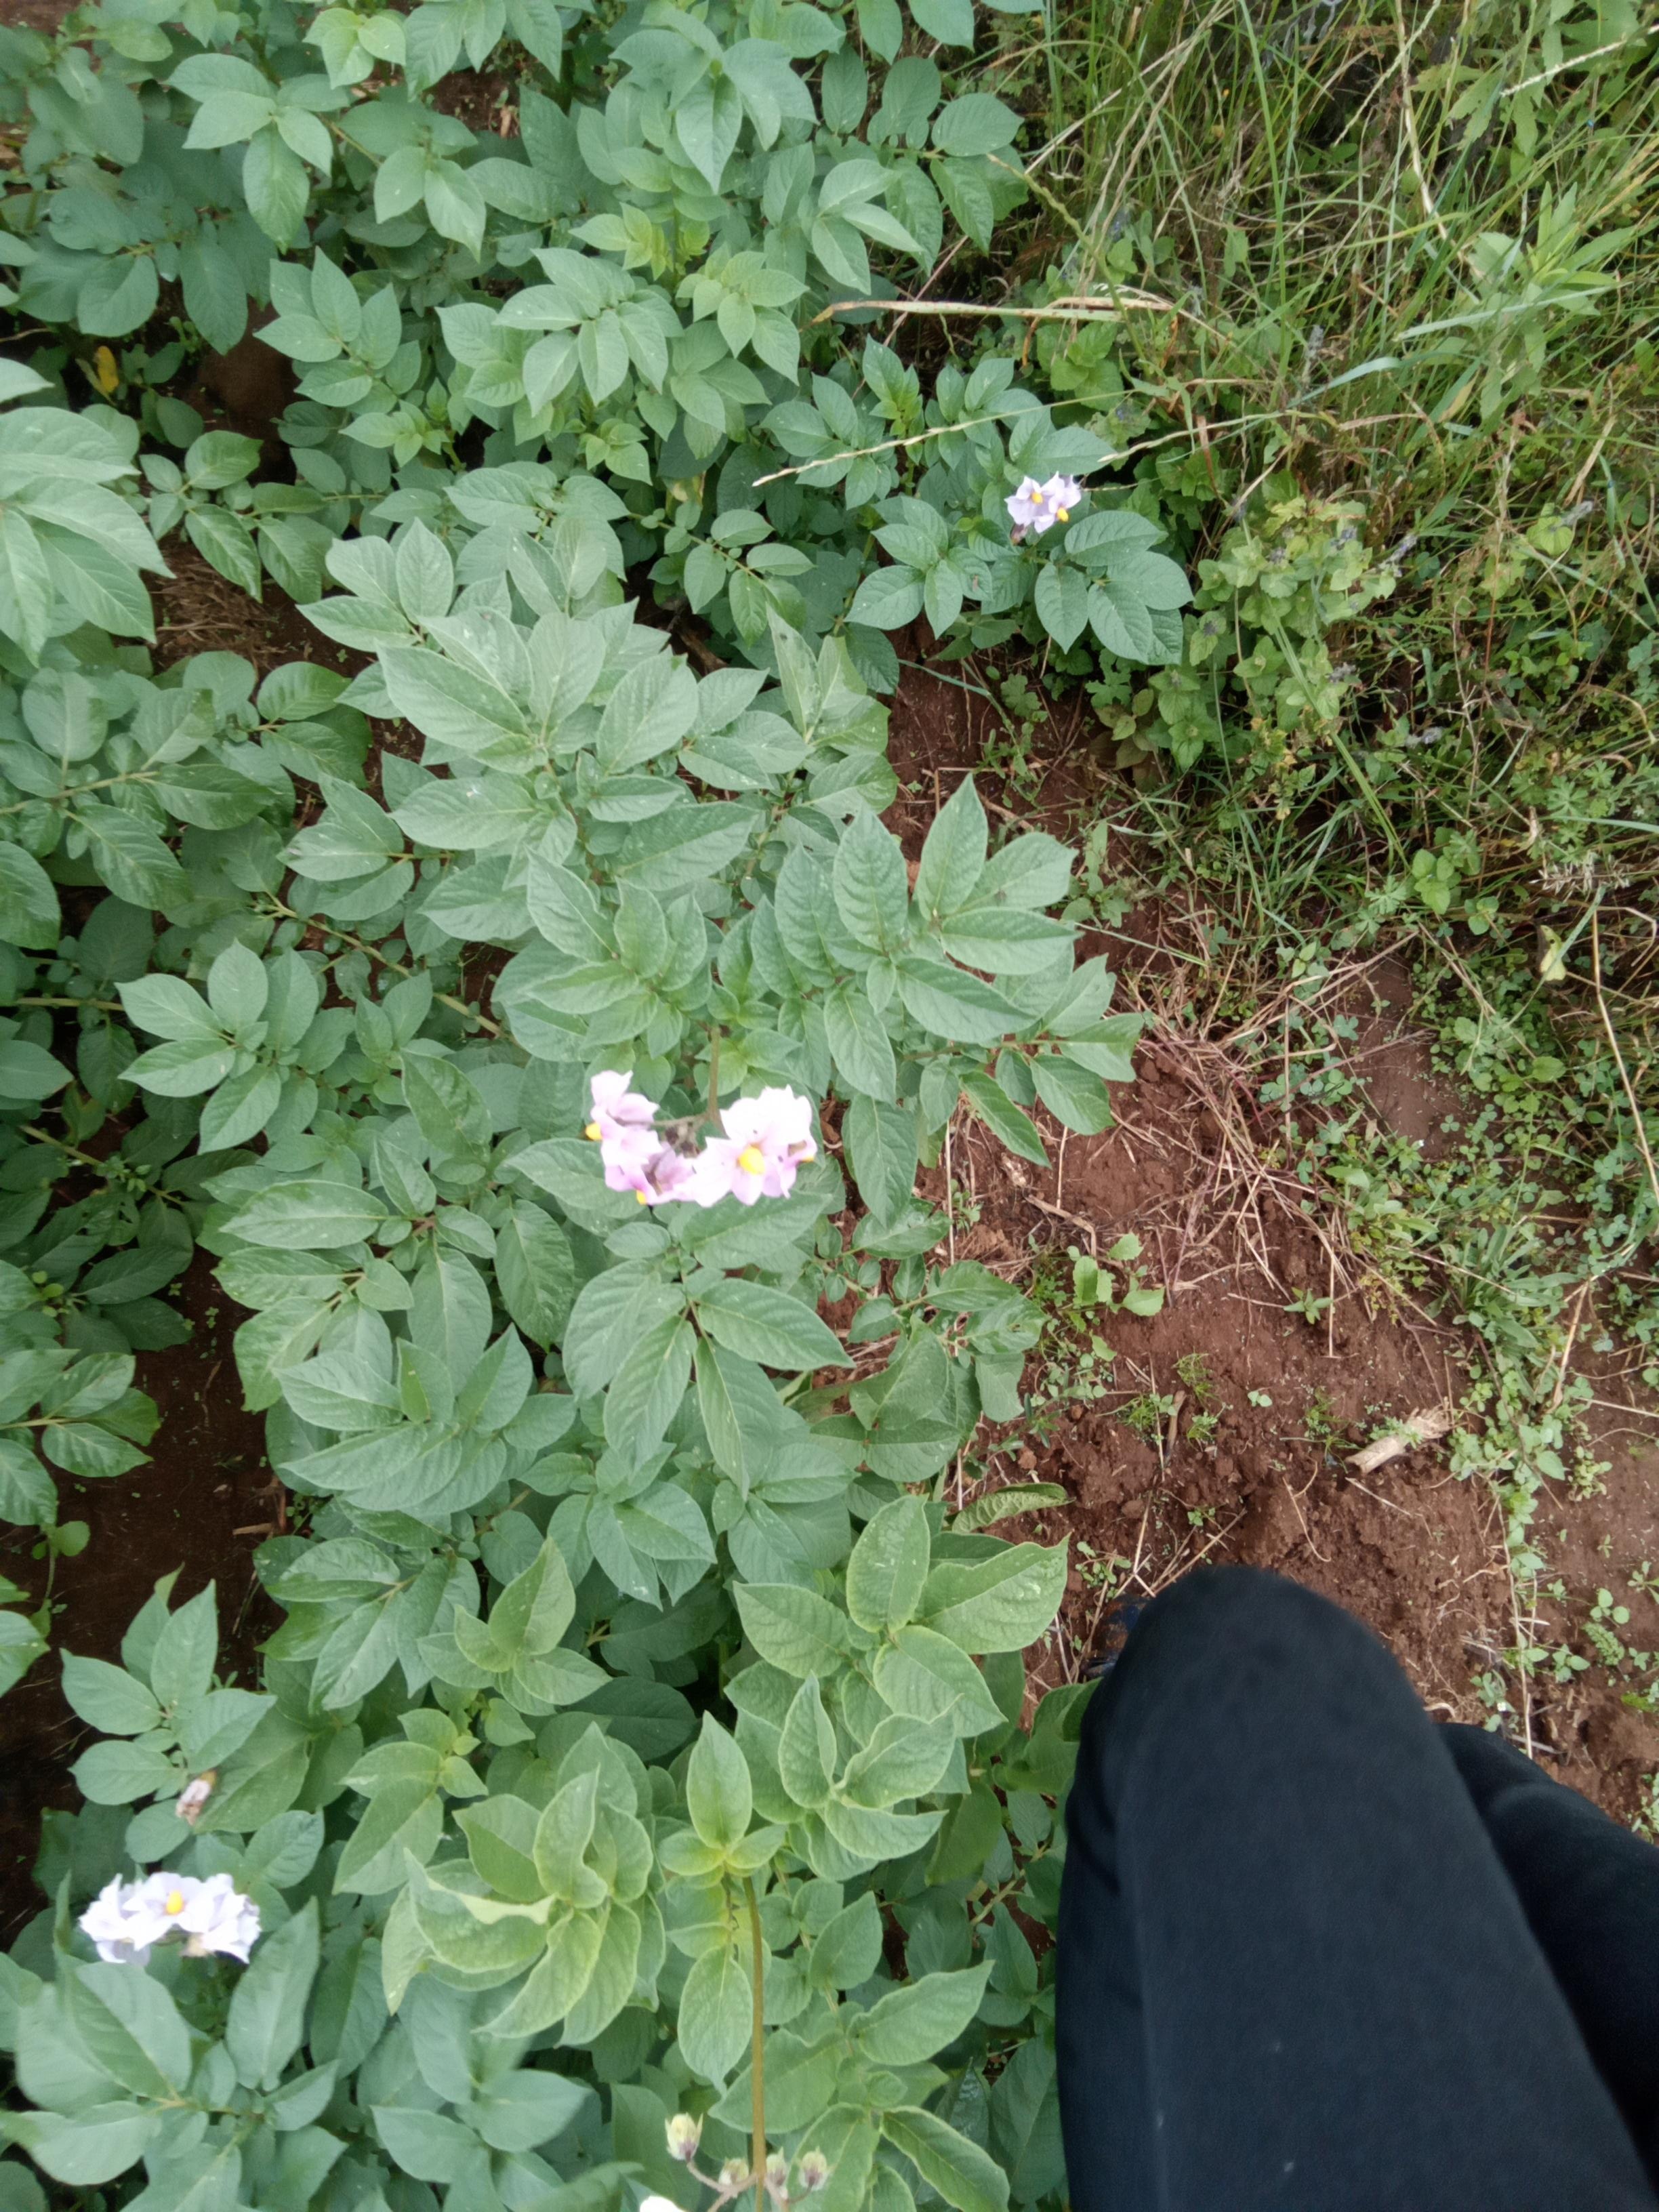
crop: potato
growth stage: flowering
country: Kenya
